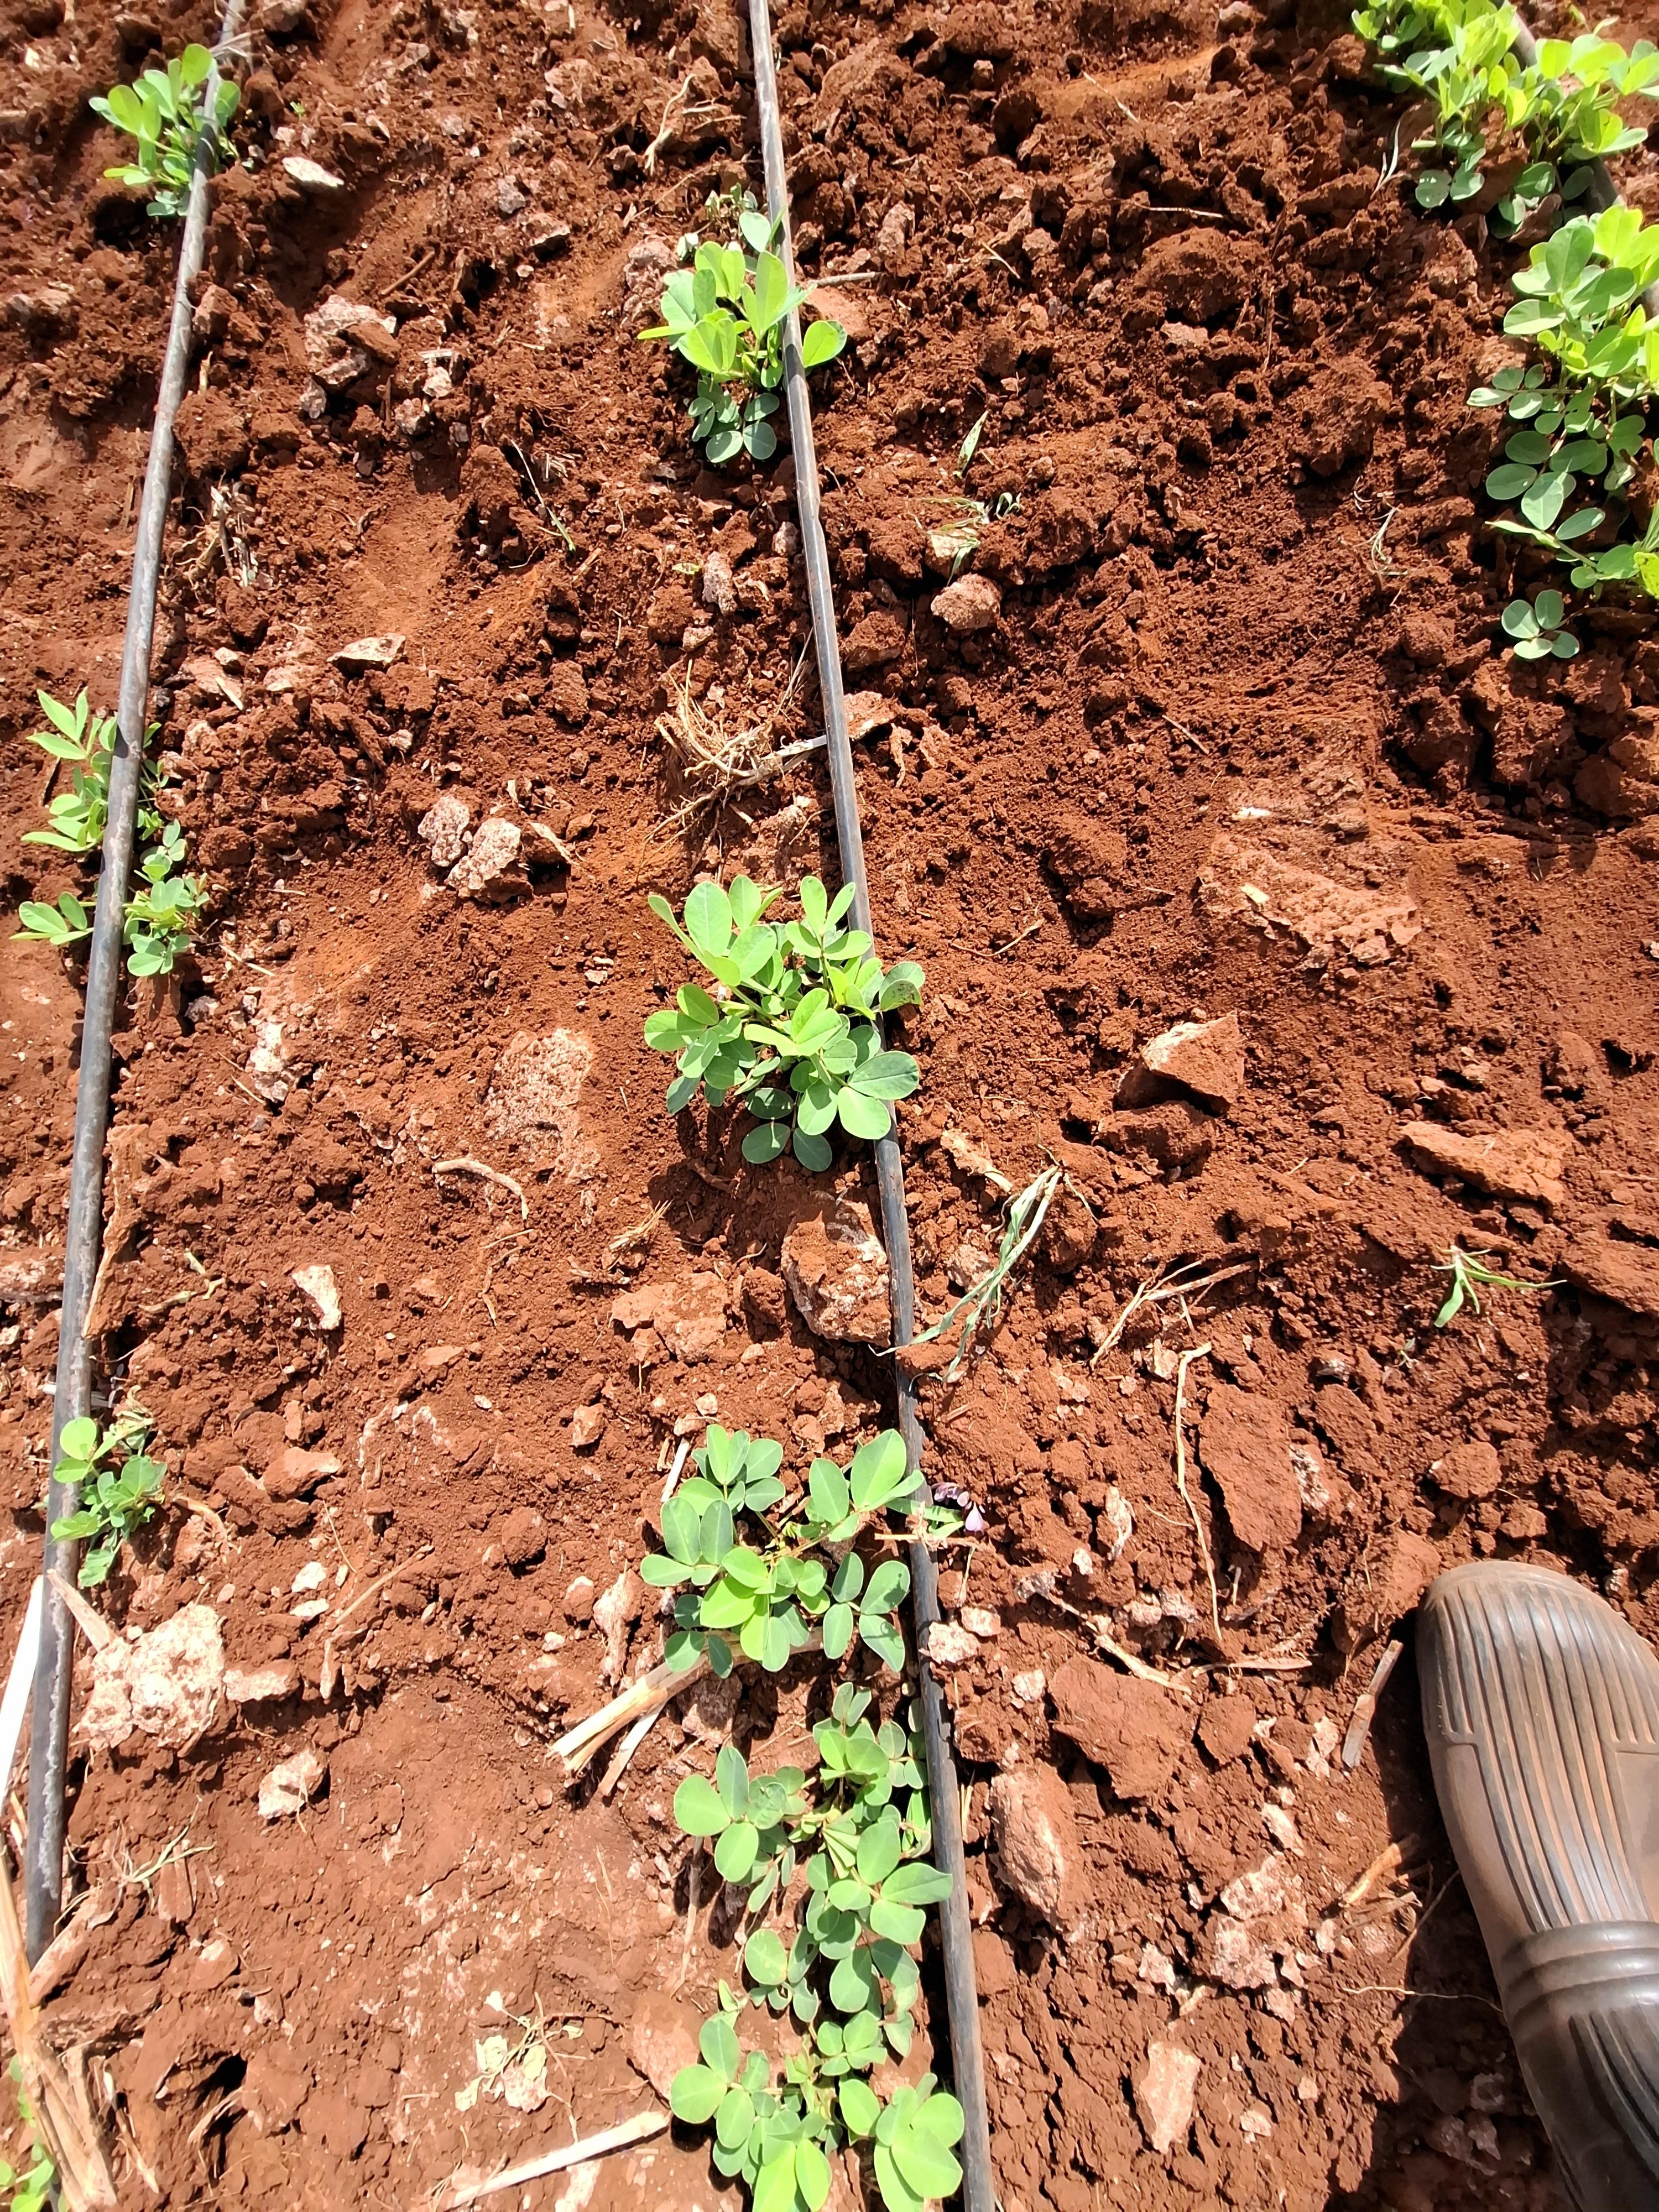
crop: groundnut
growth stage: vegetative
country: Kenya
